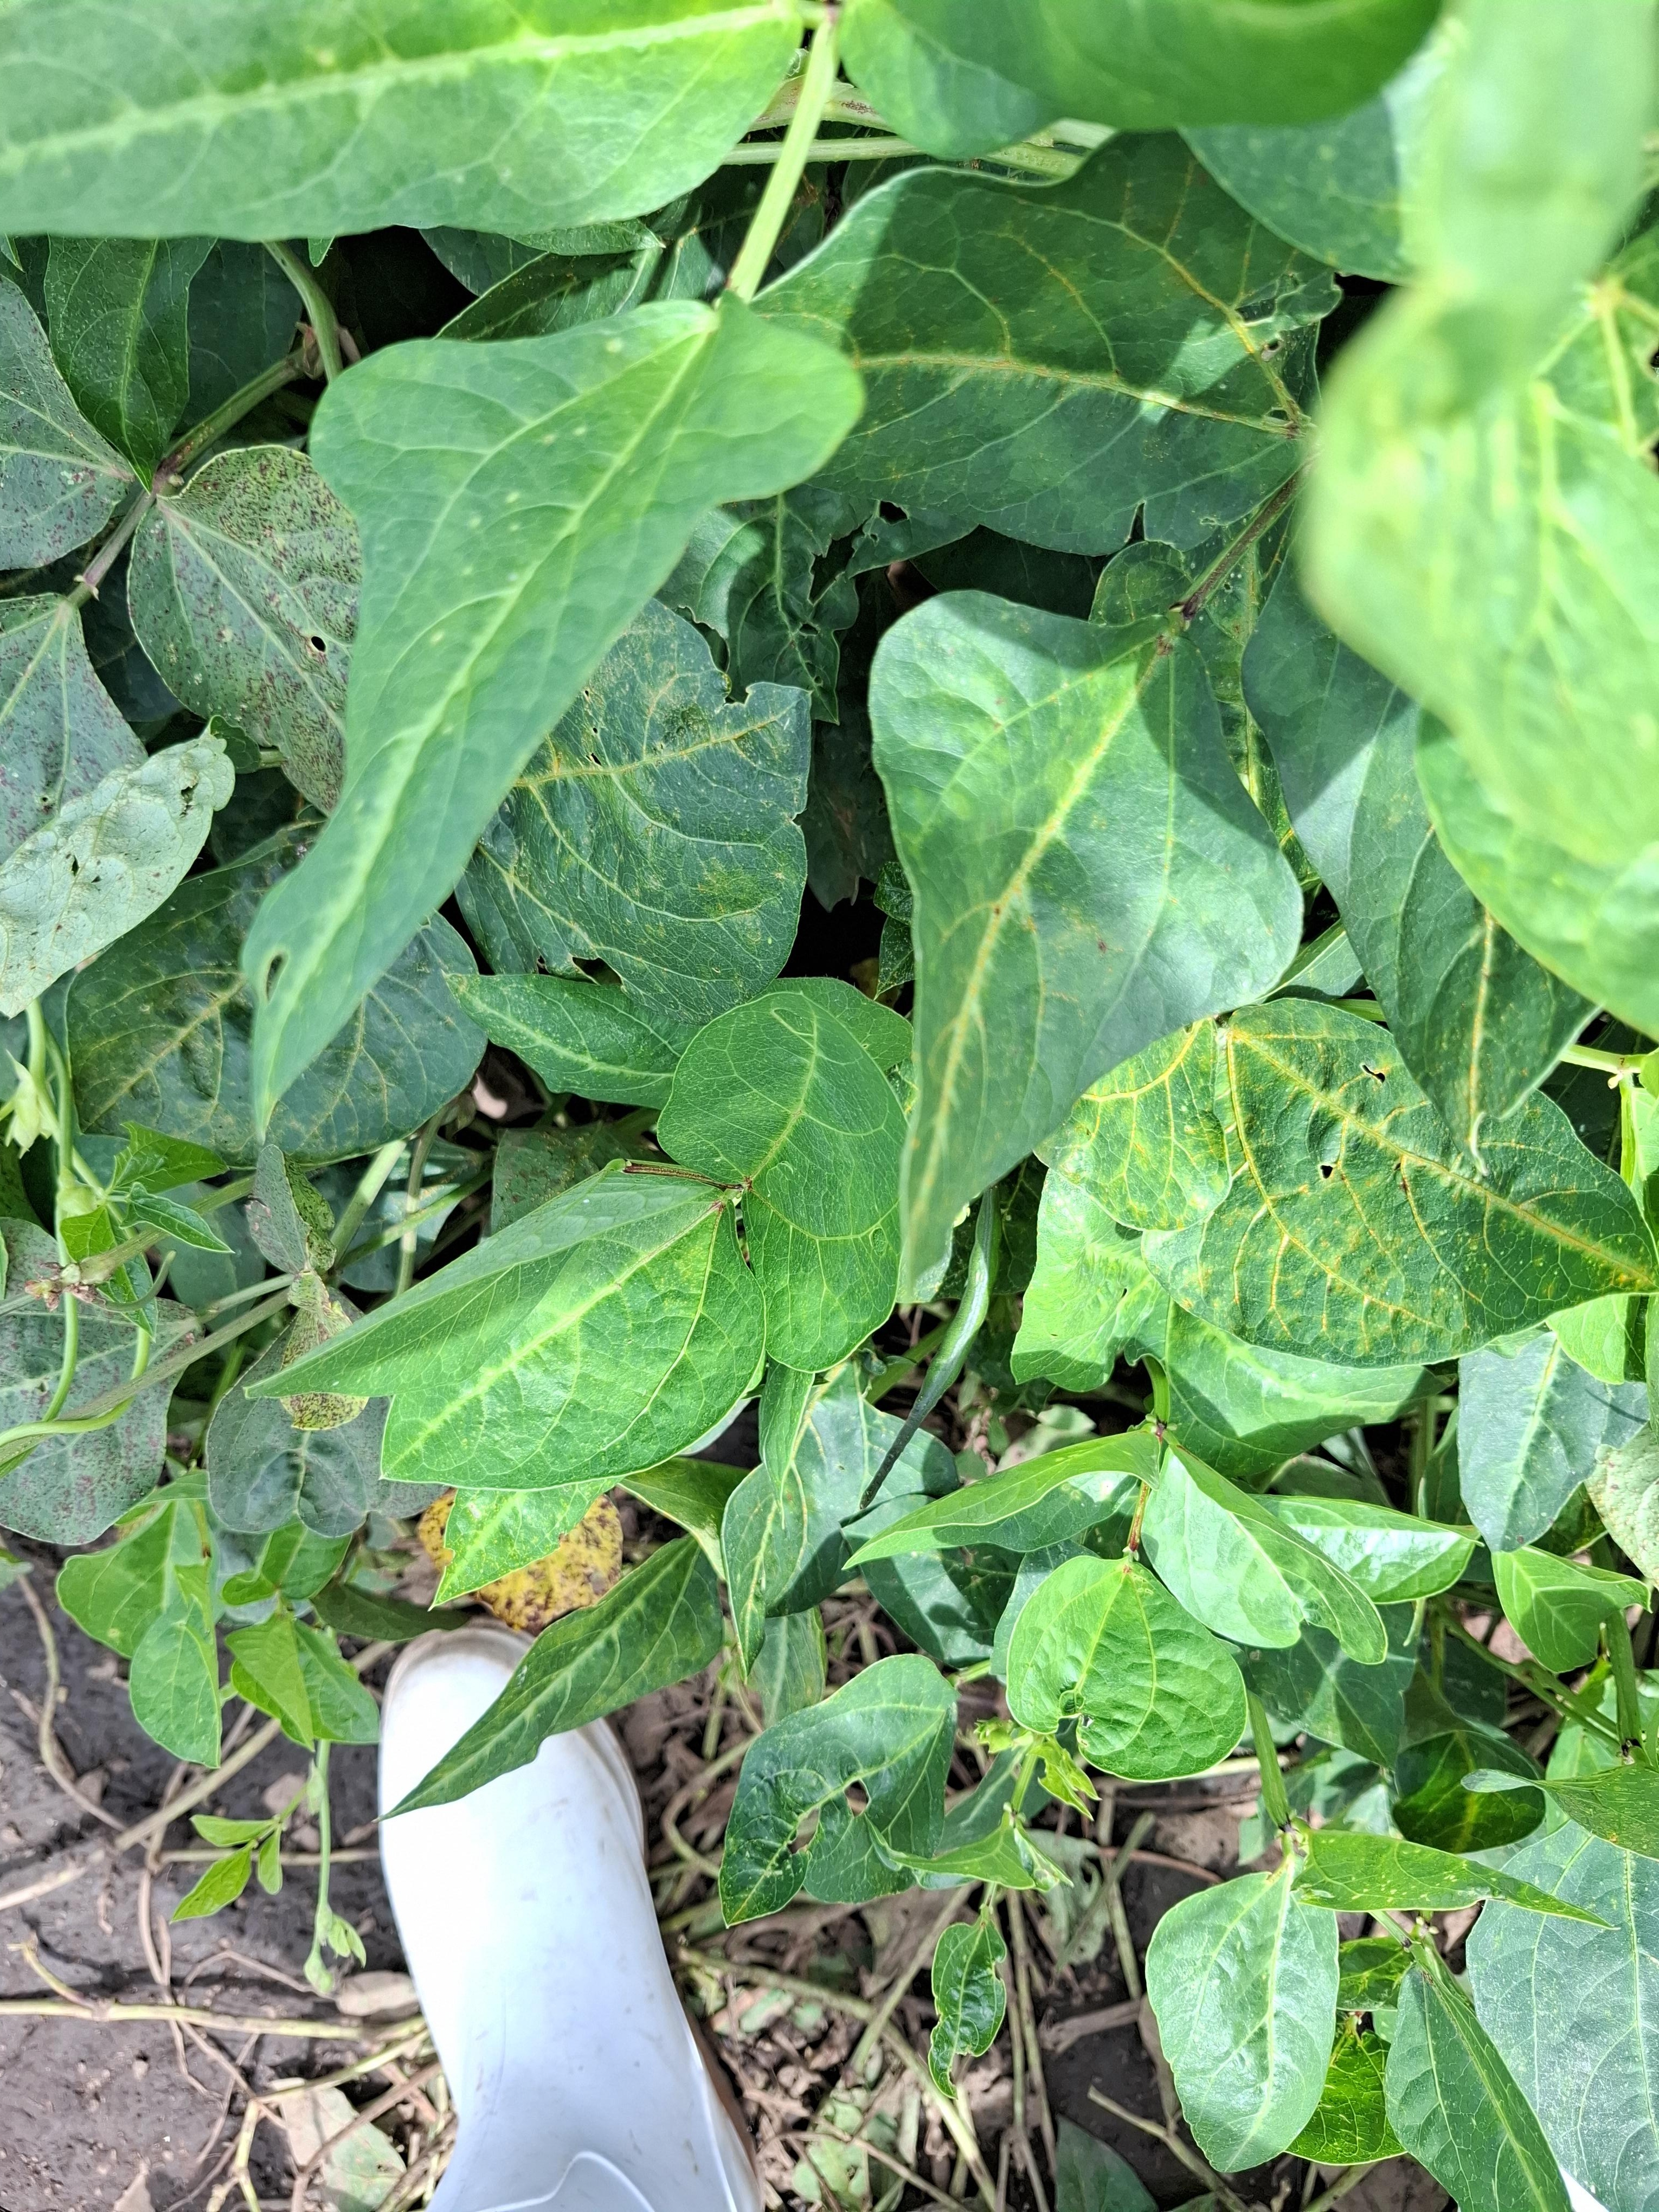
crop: cowpea
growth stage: development pod
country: Tanzania
